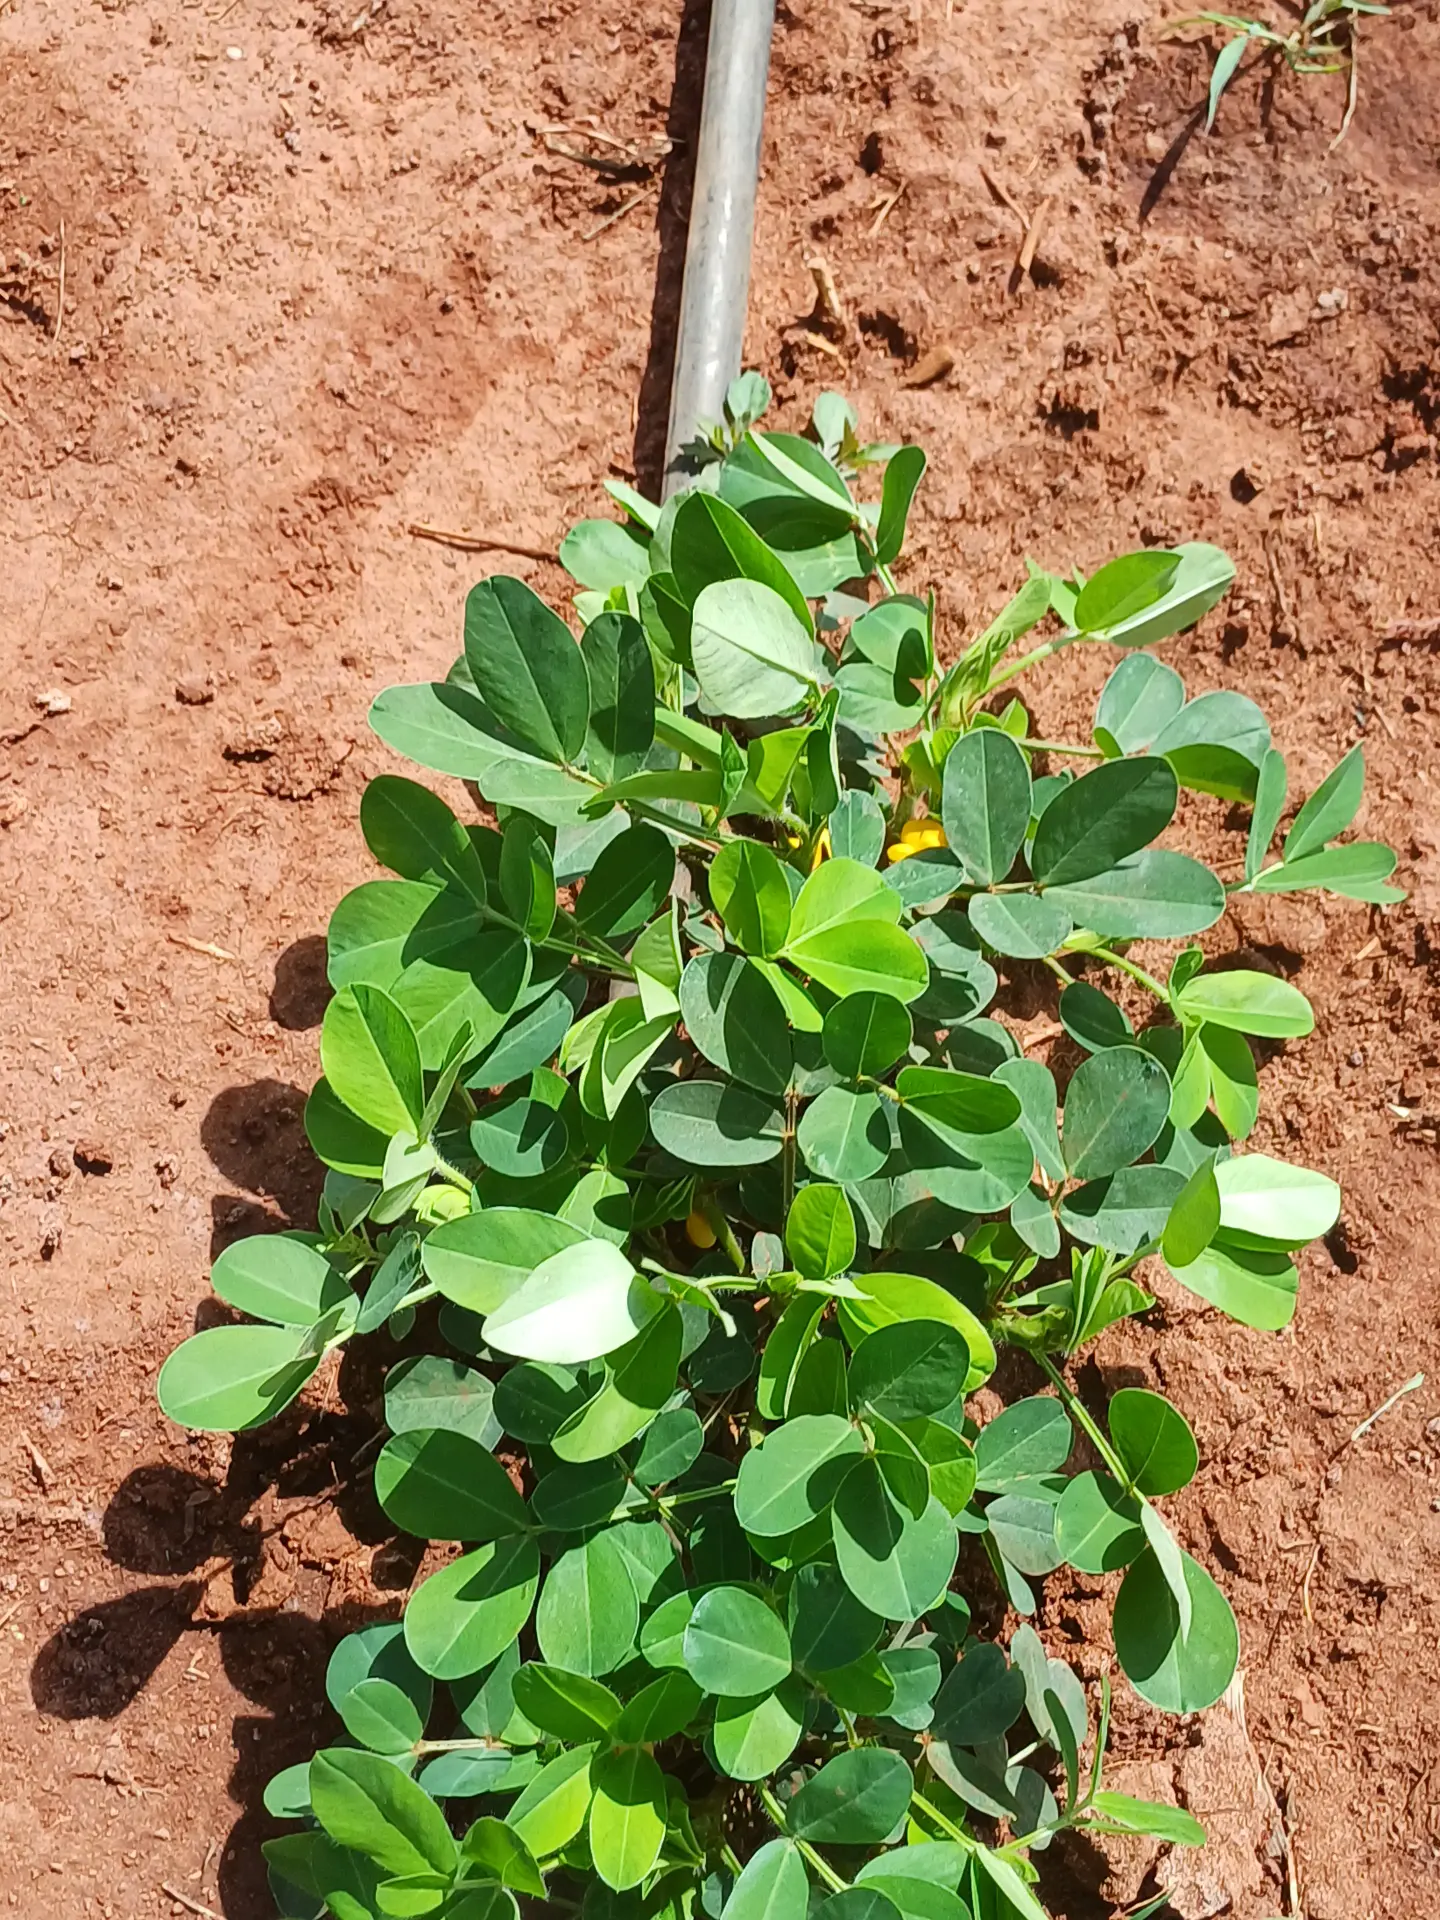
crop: groundnut
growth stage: flowering
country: Kenya
